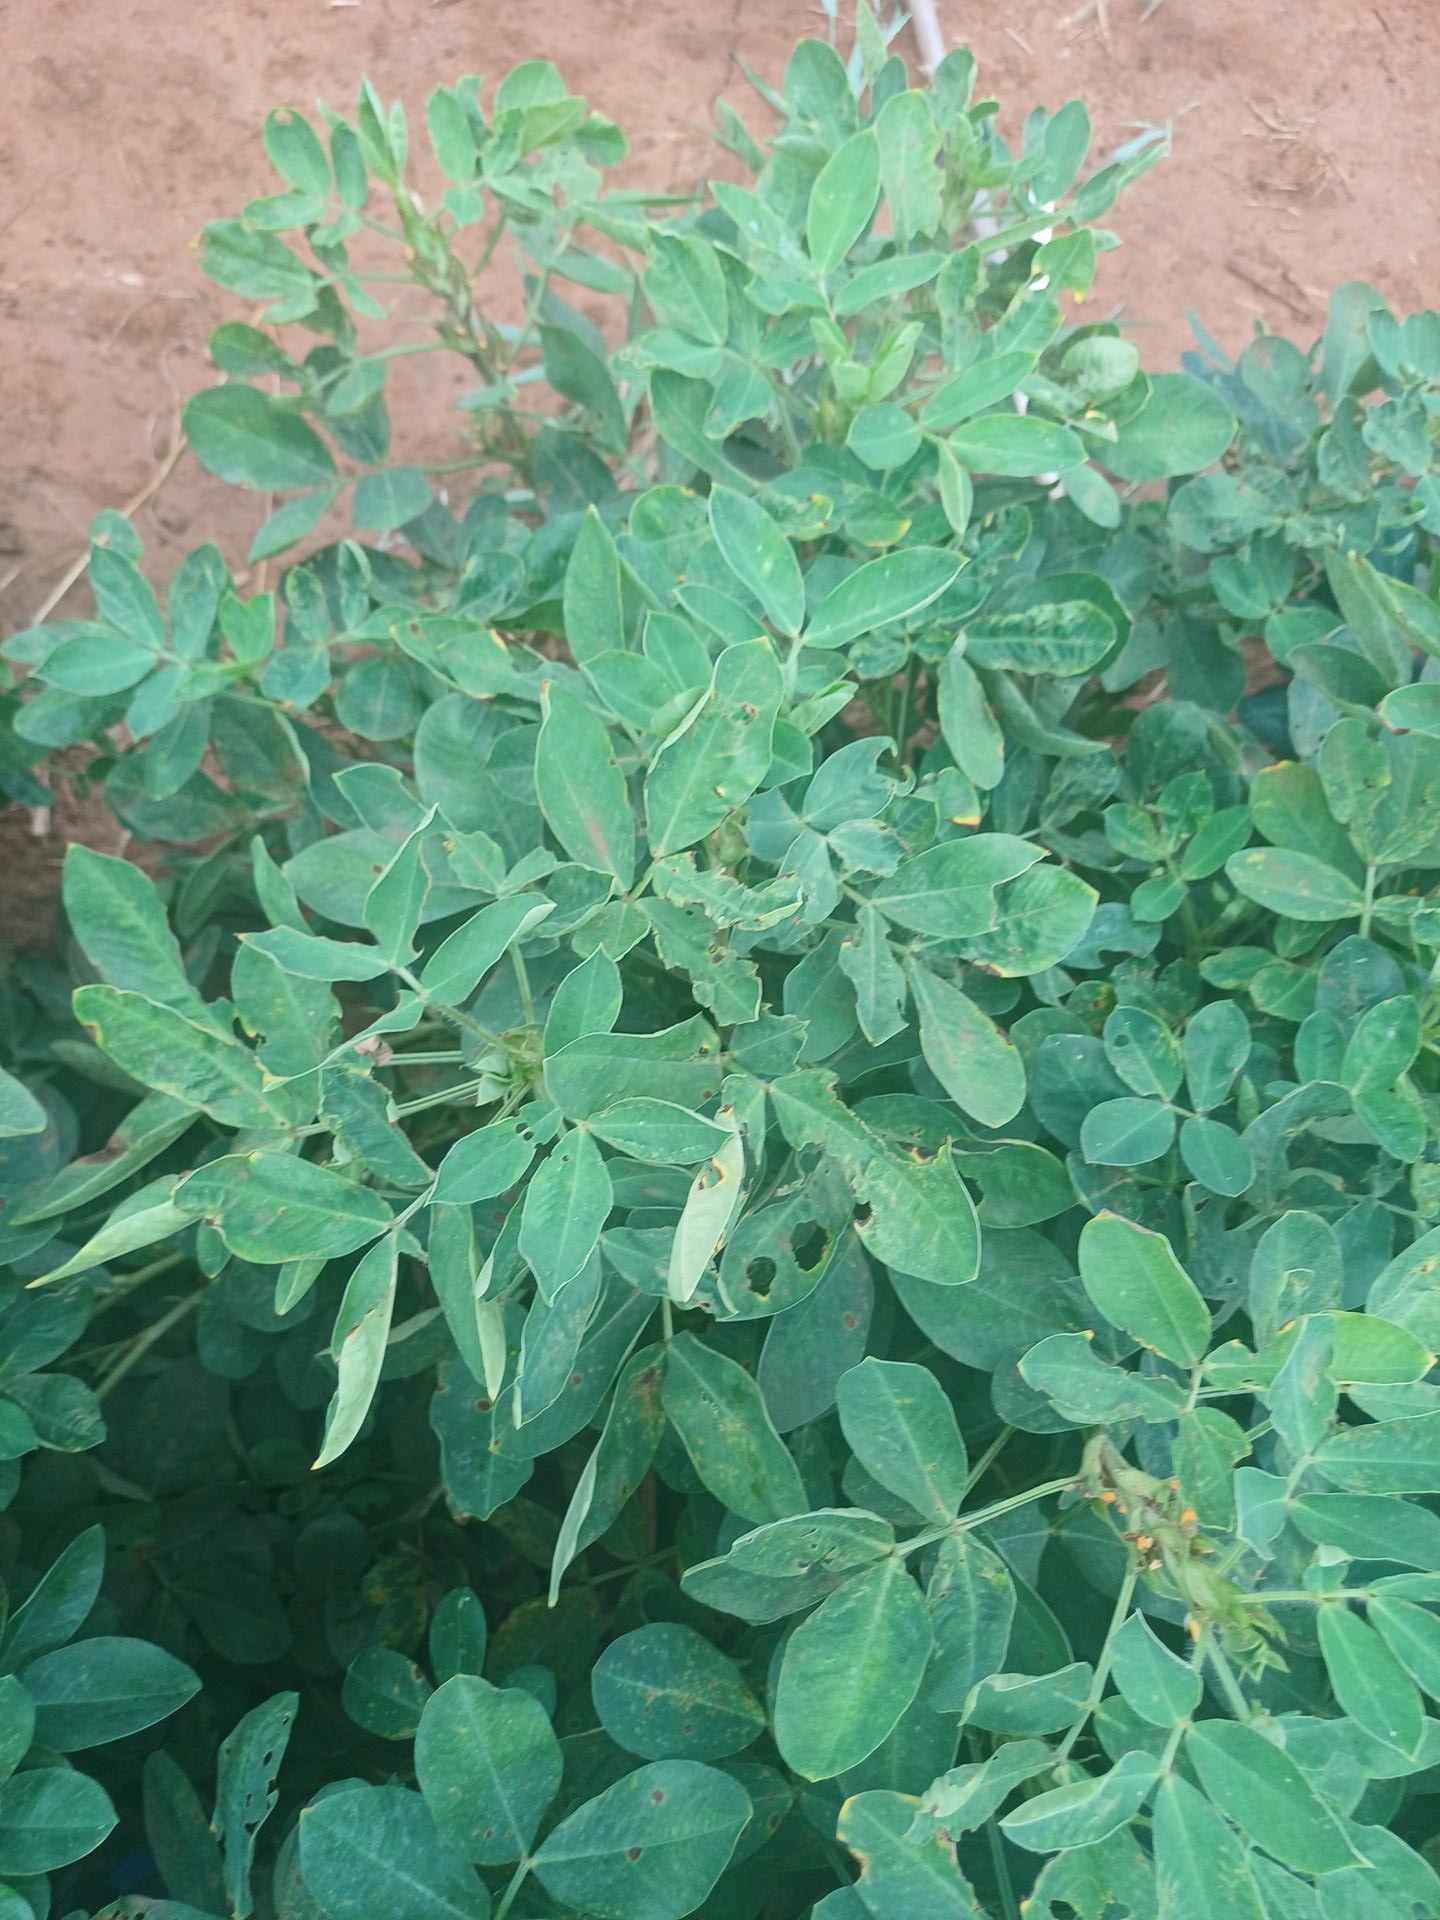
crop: groundnut
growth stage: pegging
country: Kenya
